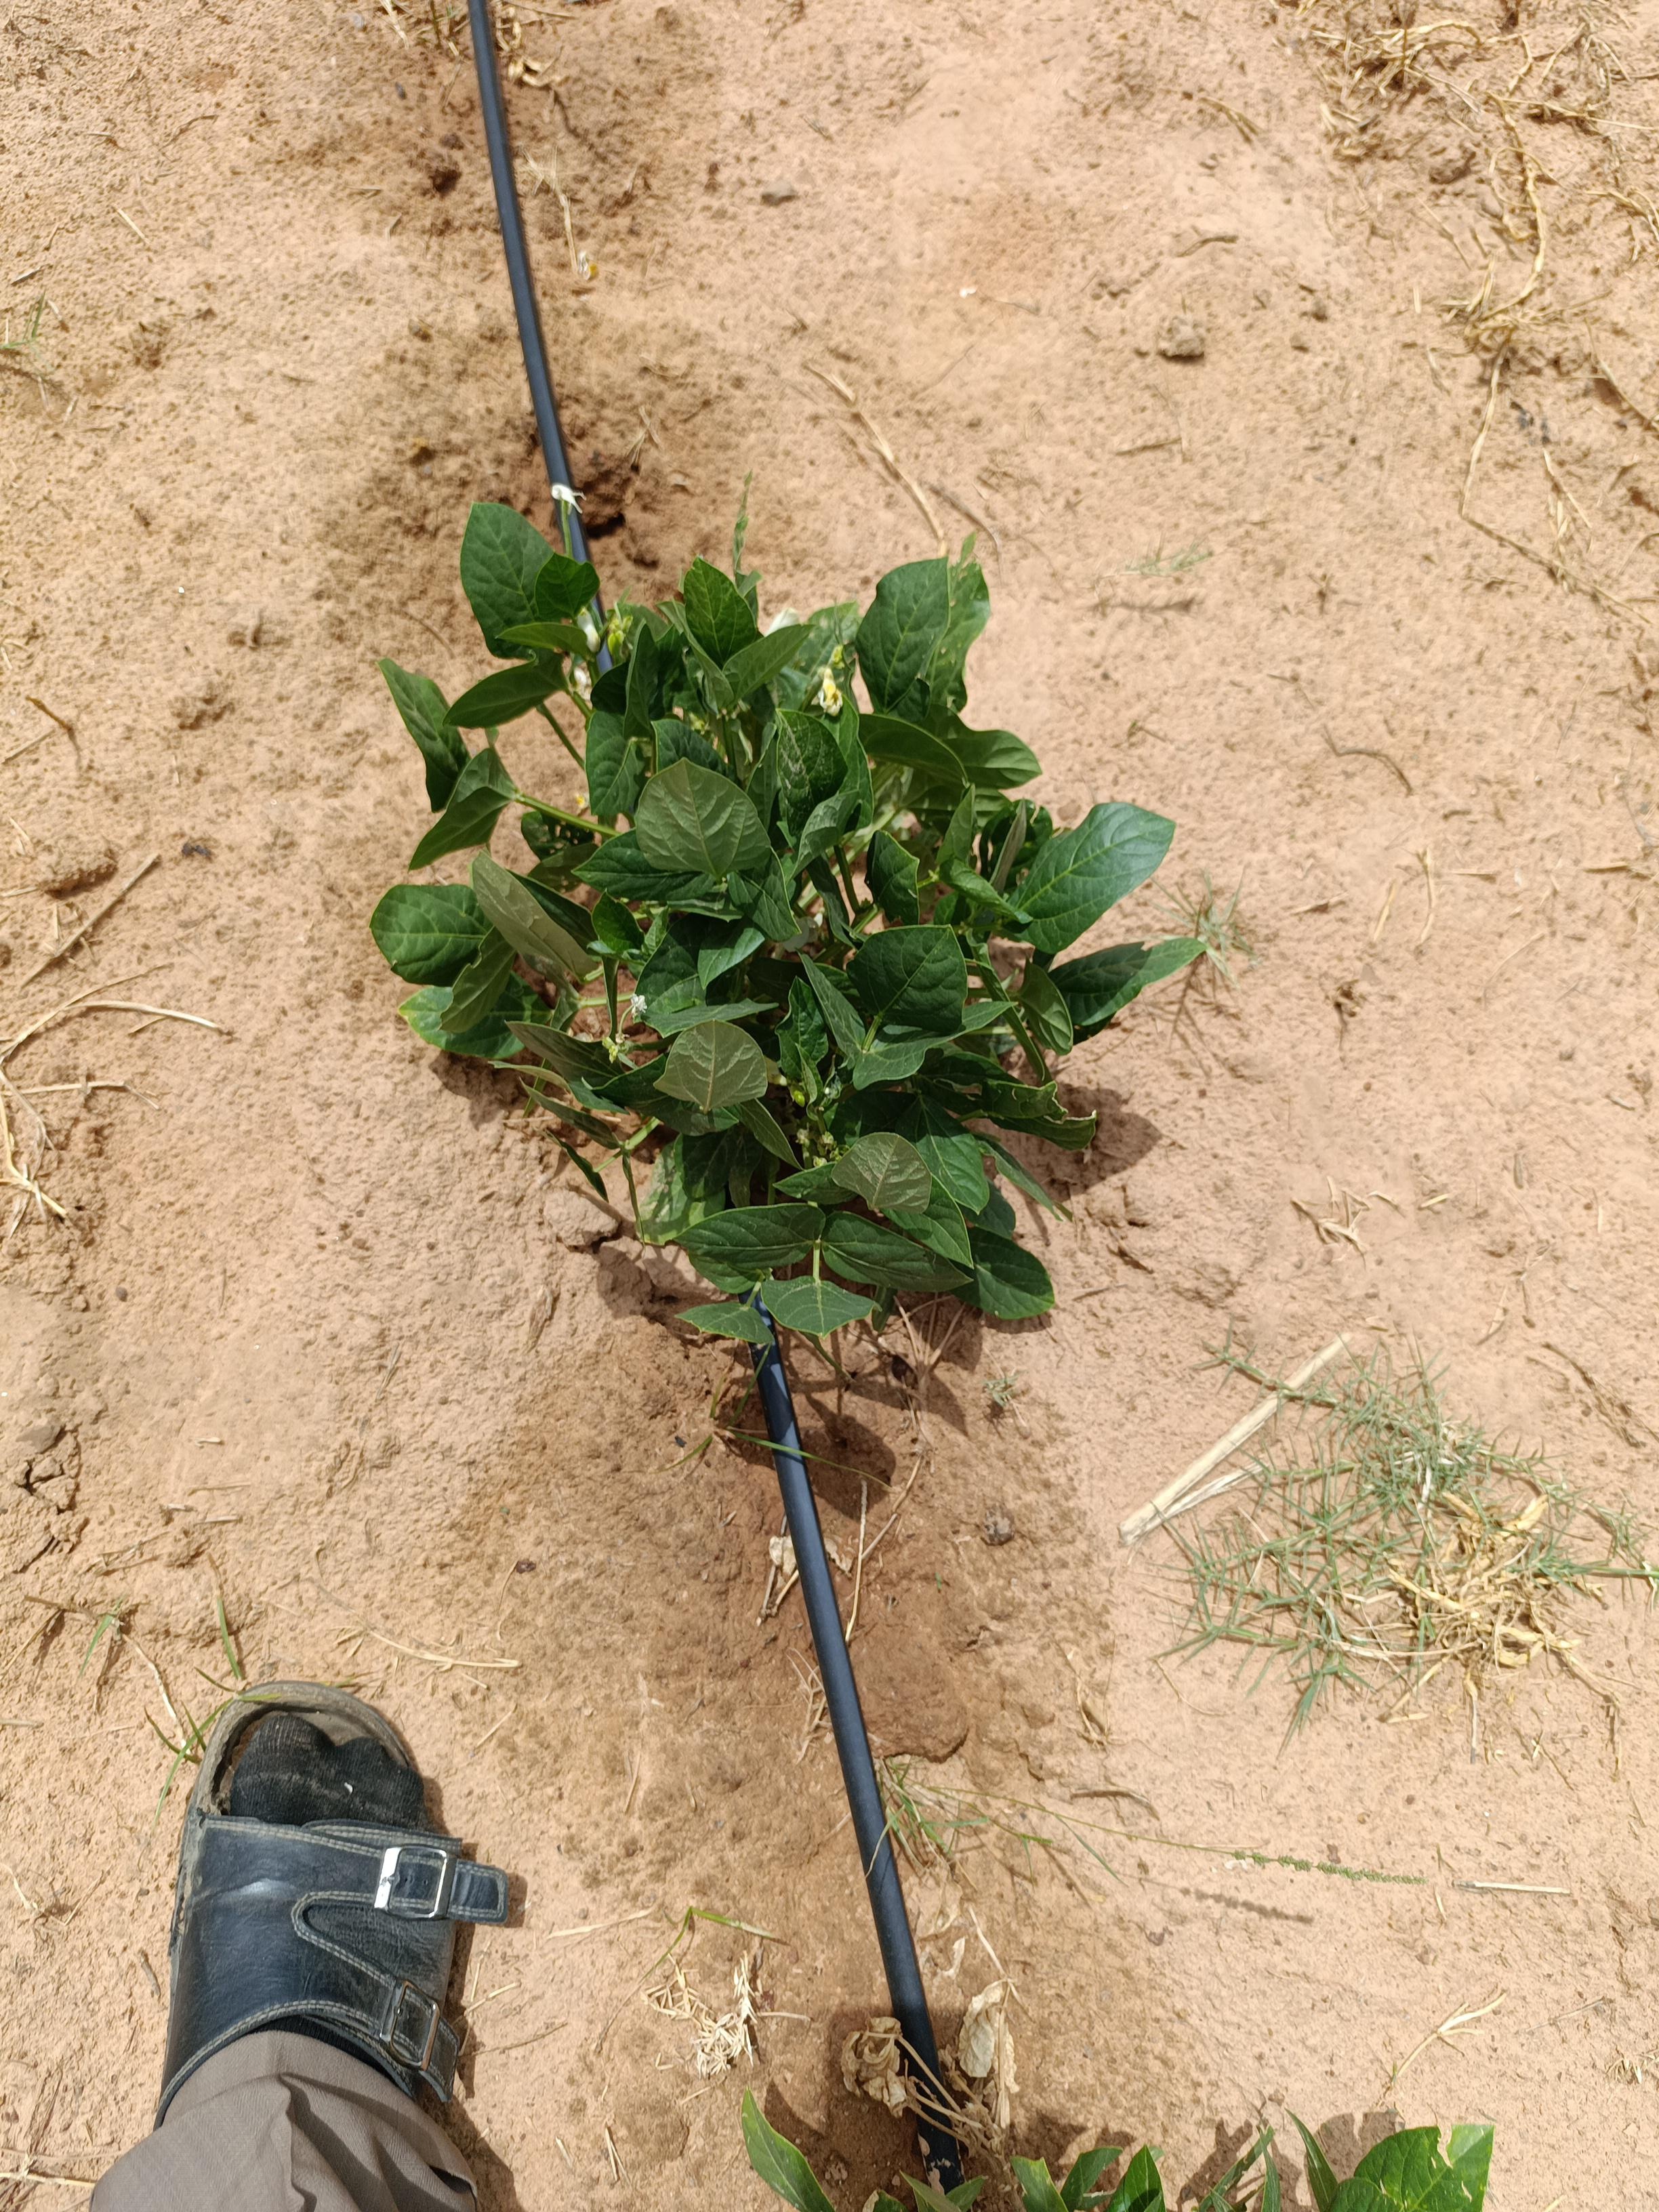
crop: cowpea
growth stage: flowering
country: Nigeria
